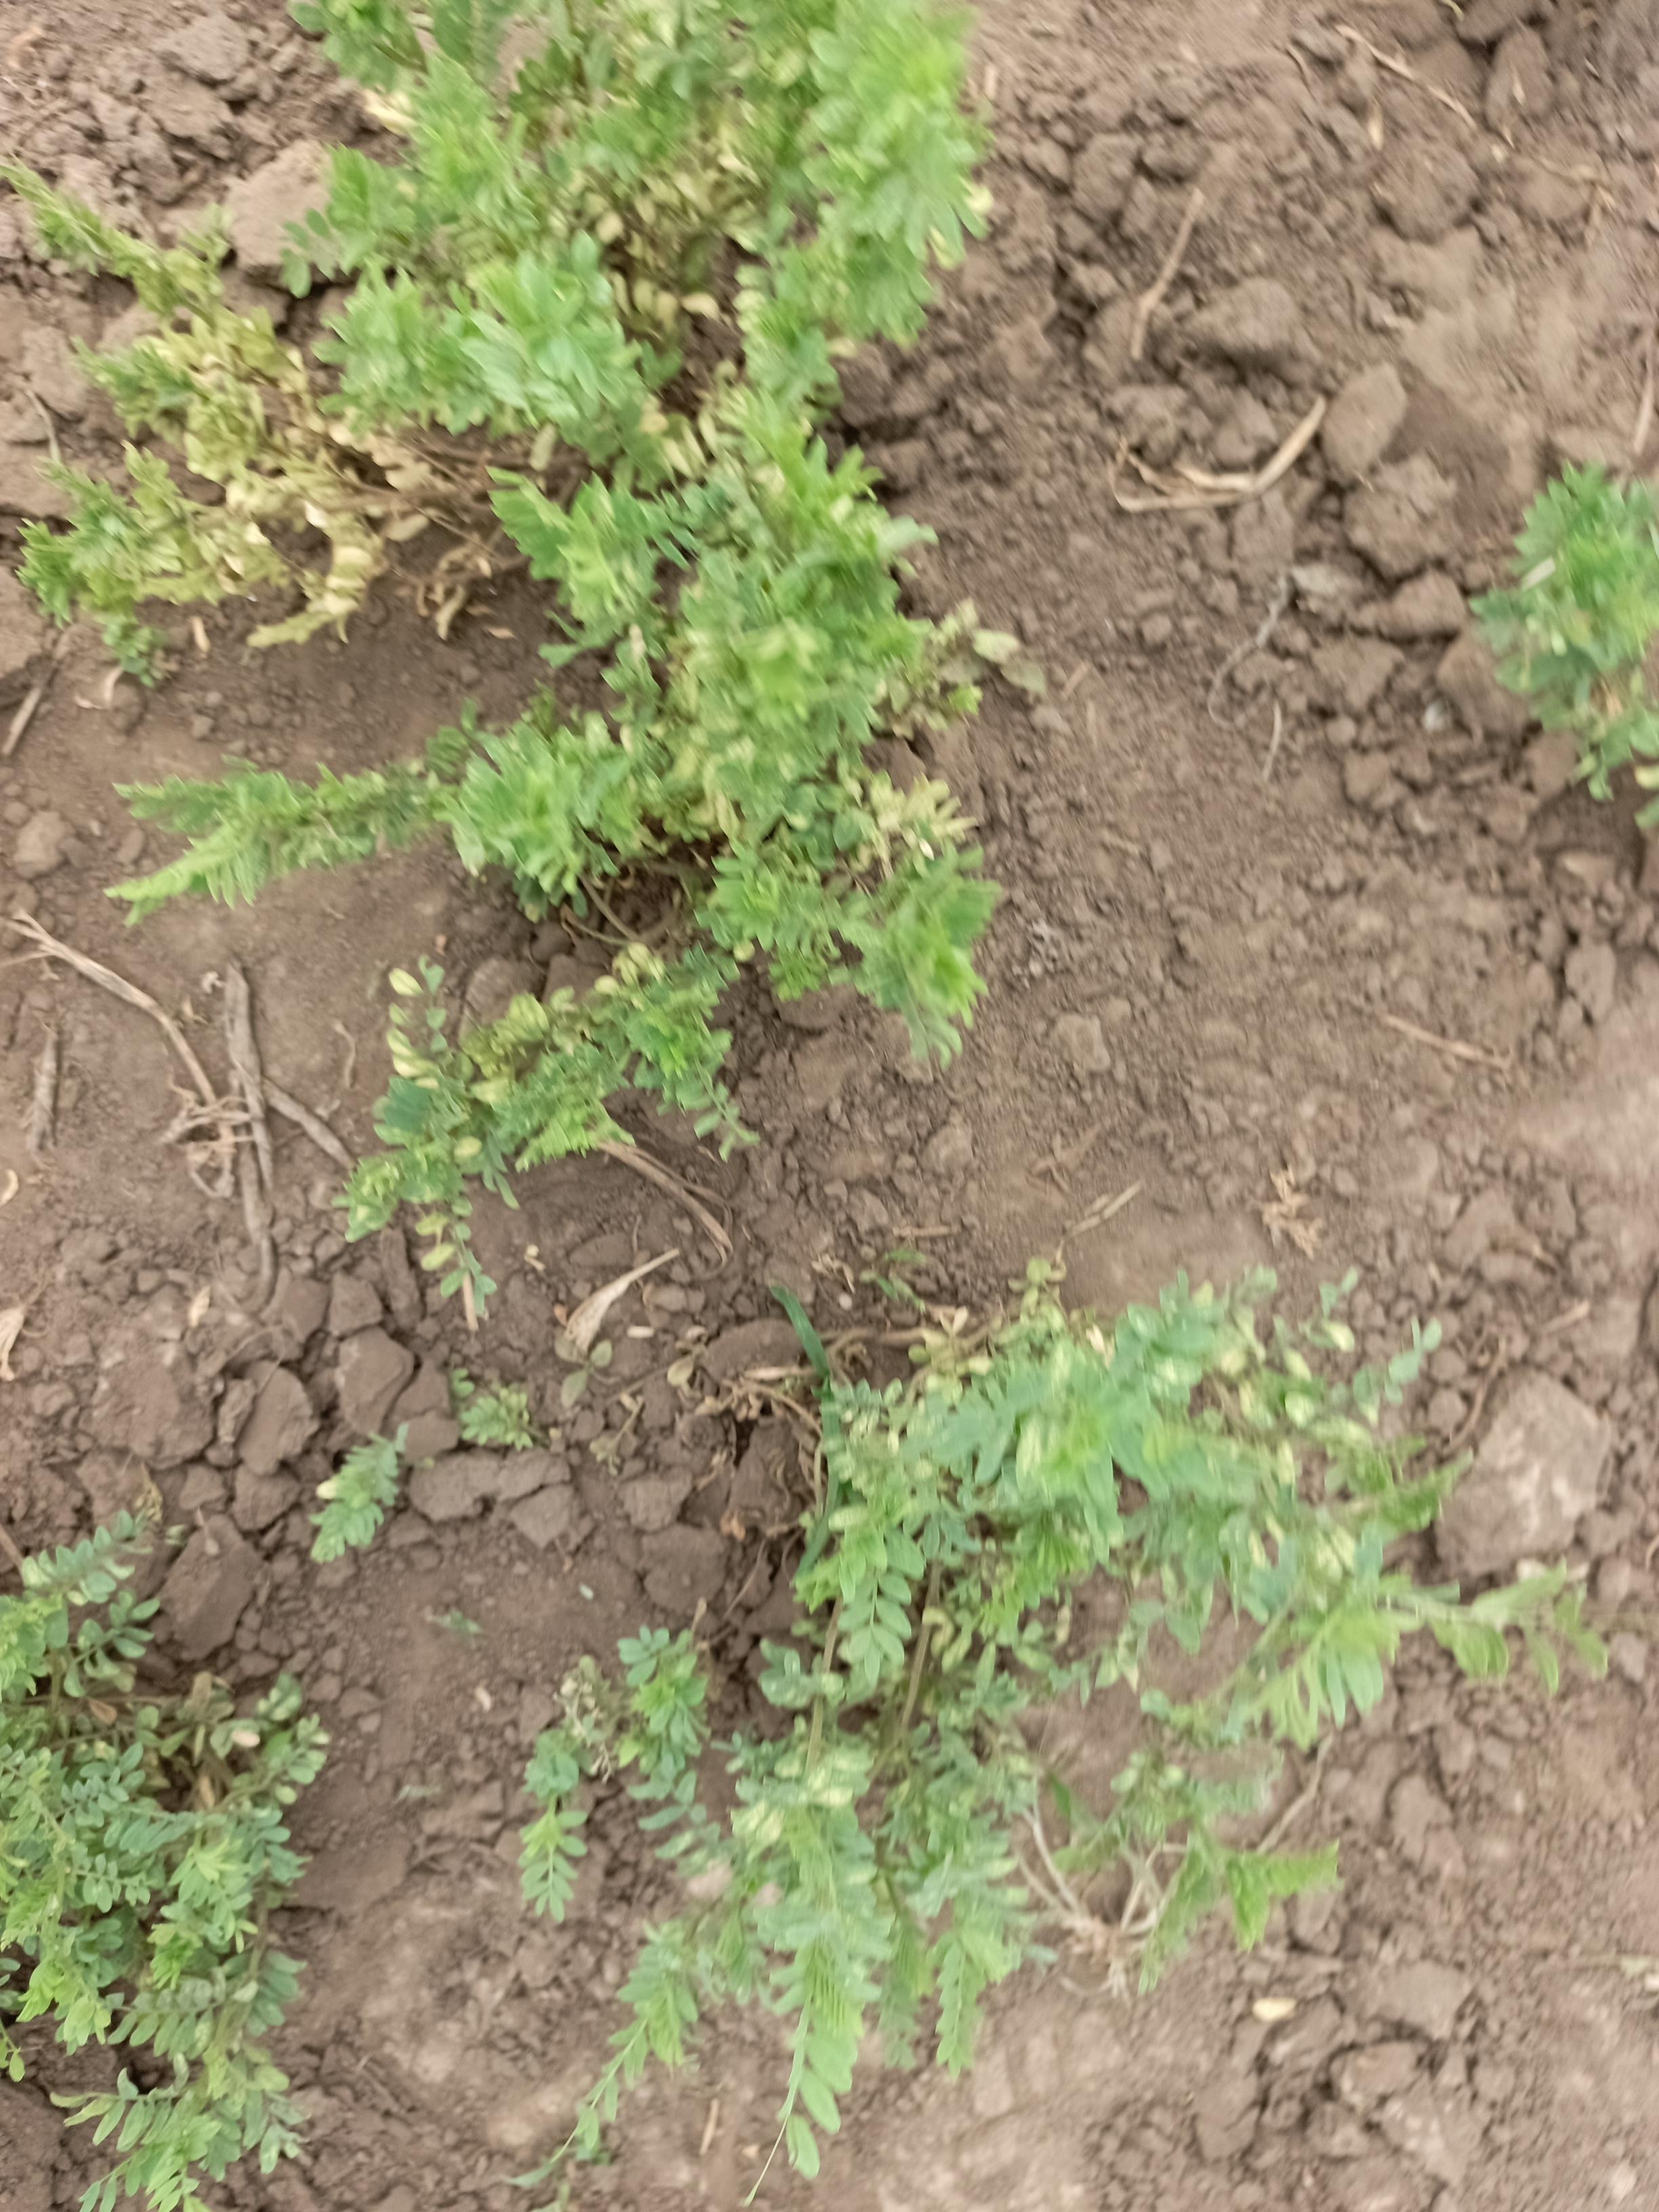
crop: lentil
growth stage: vegetative
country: Tanzania
